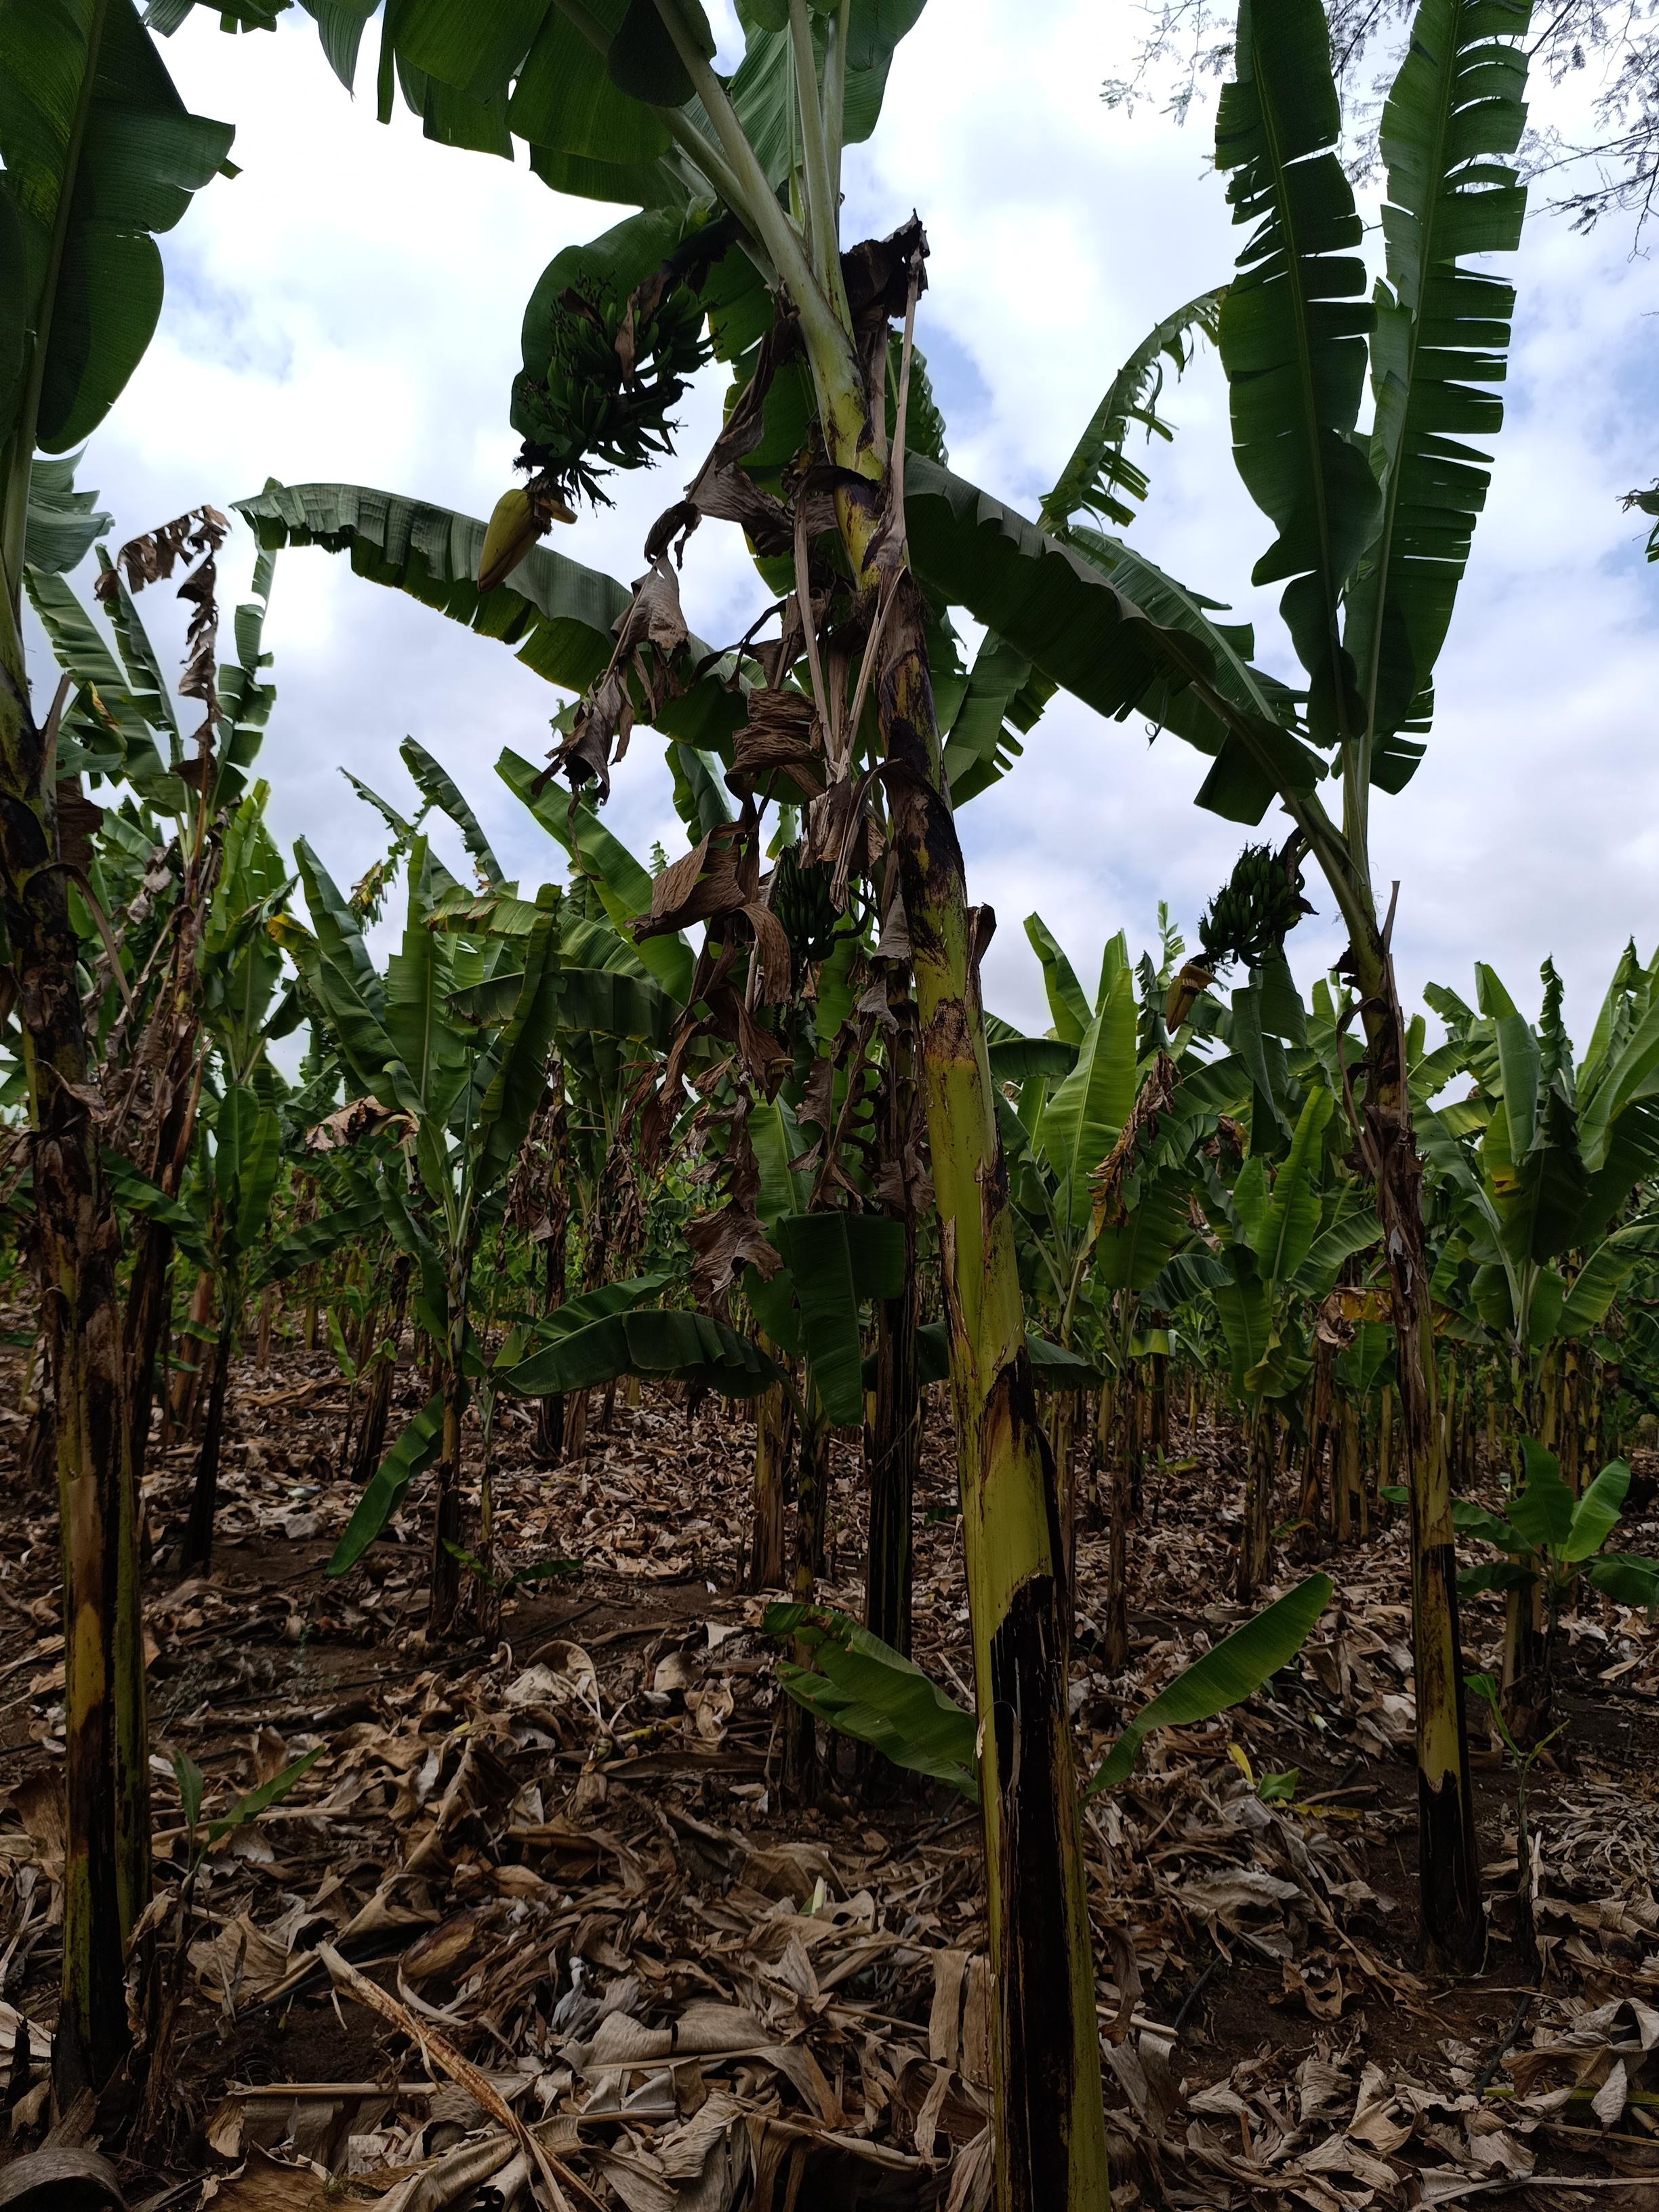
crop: banana
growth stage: development fruit
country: Tanzania
